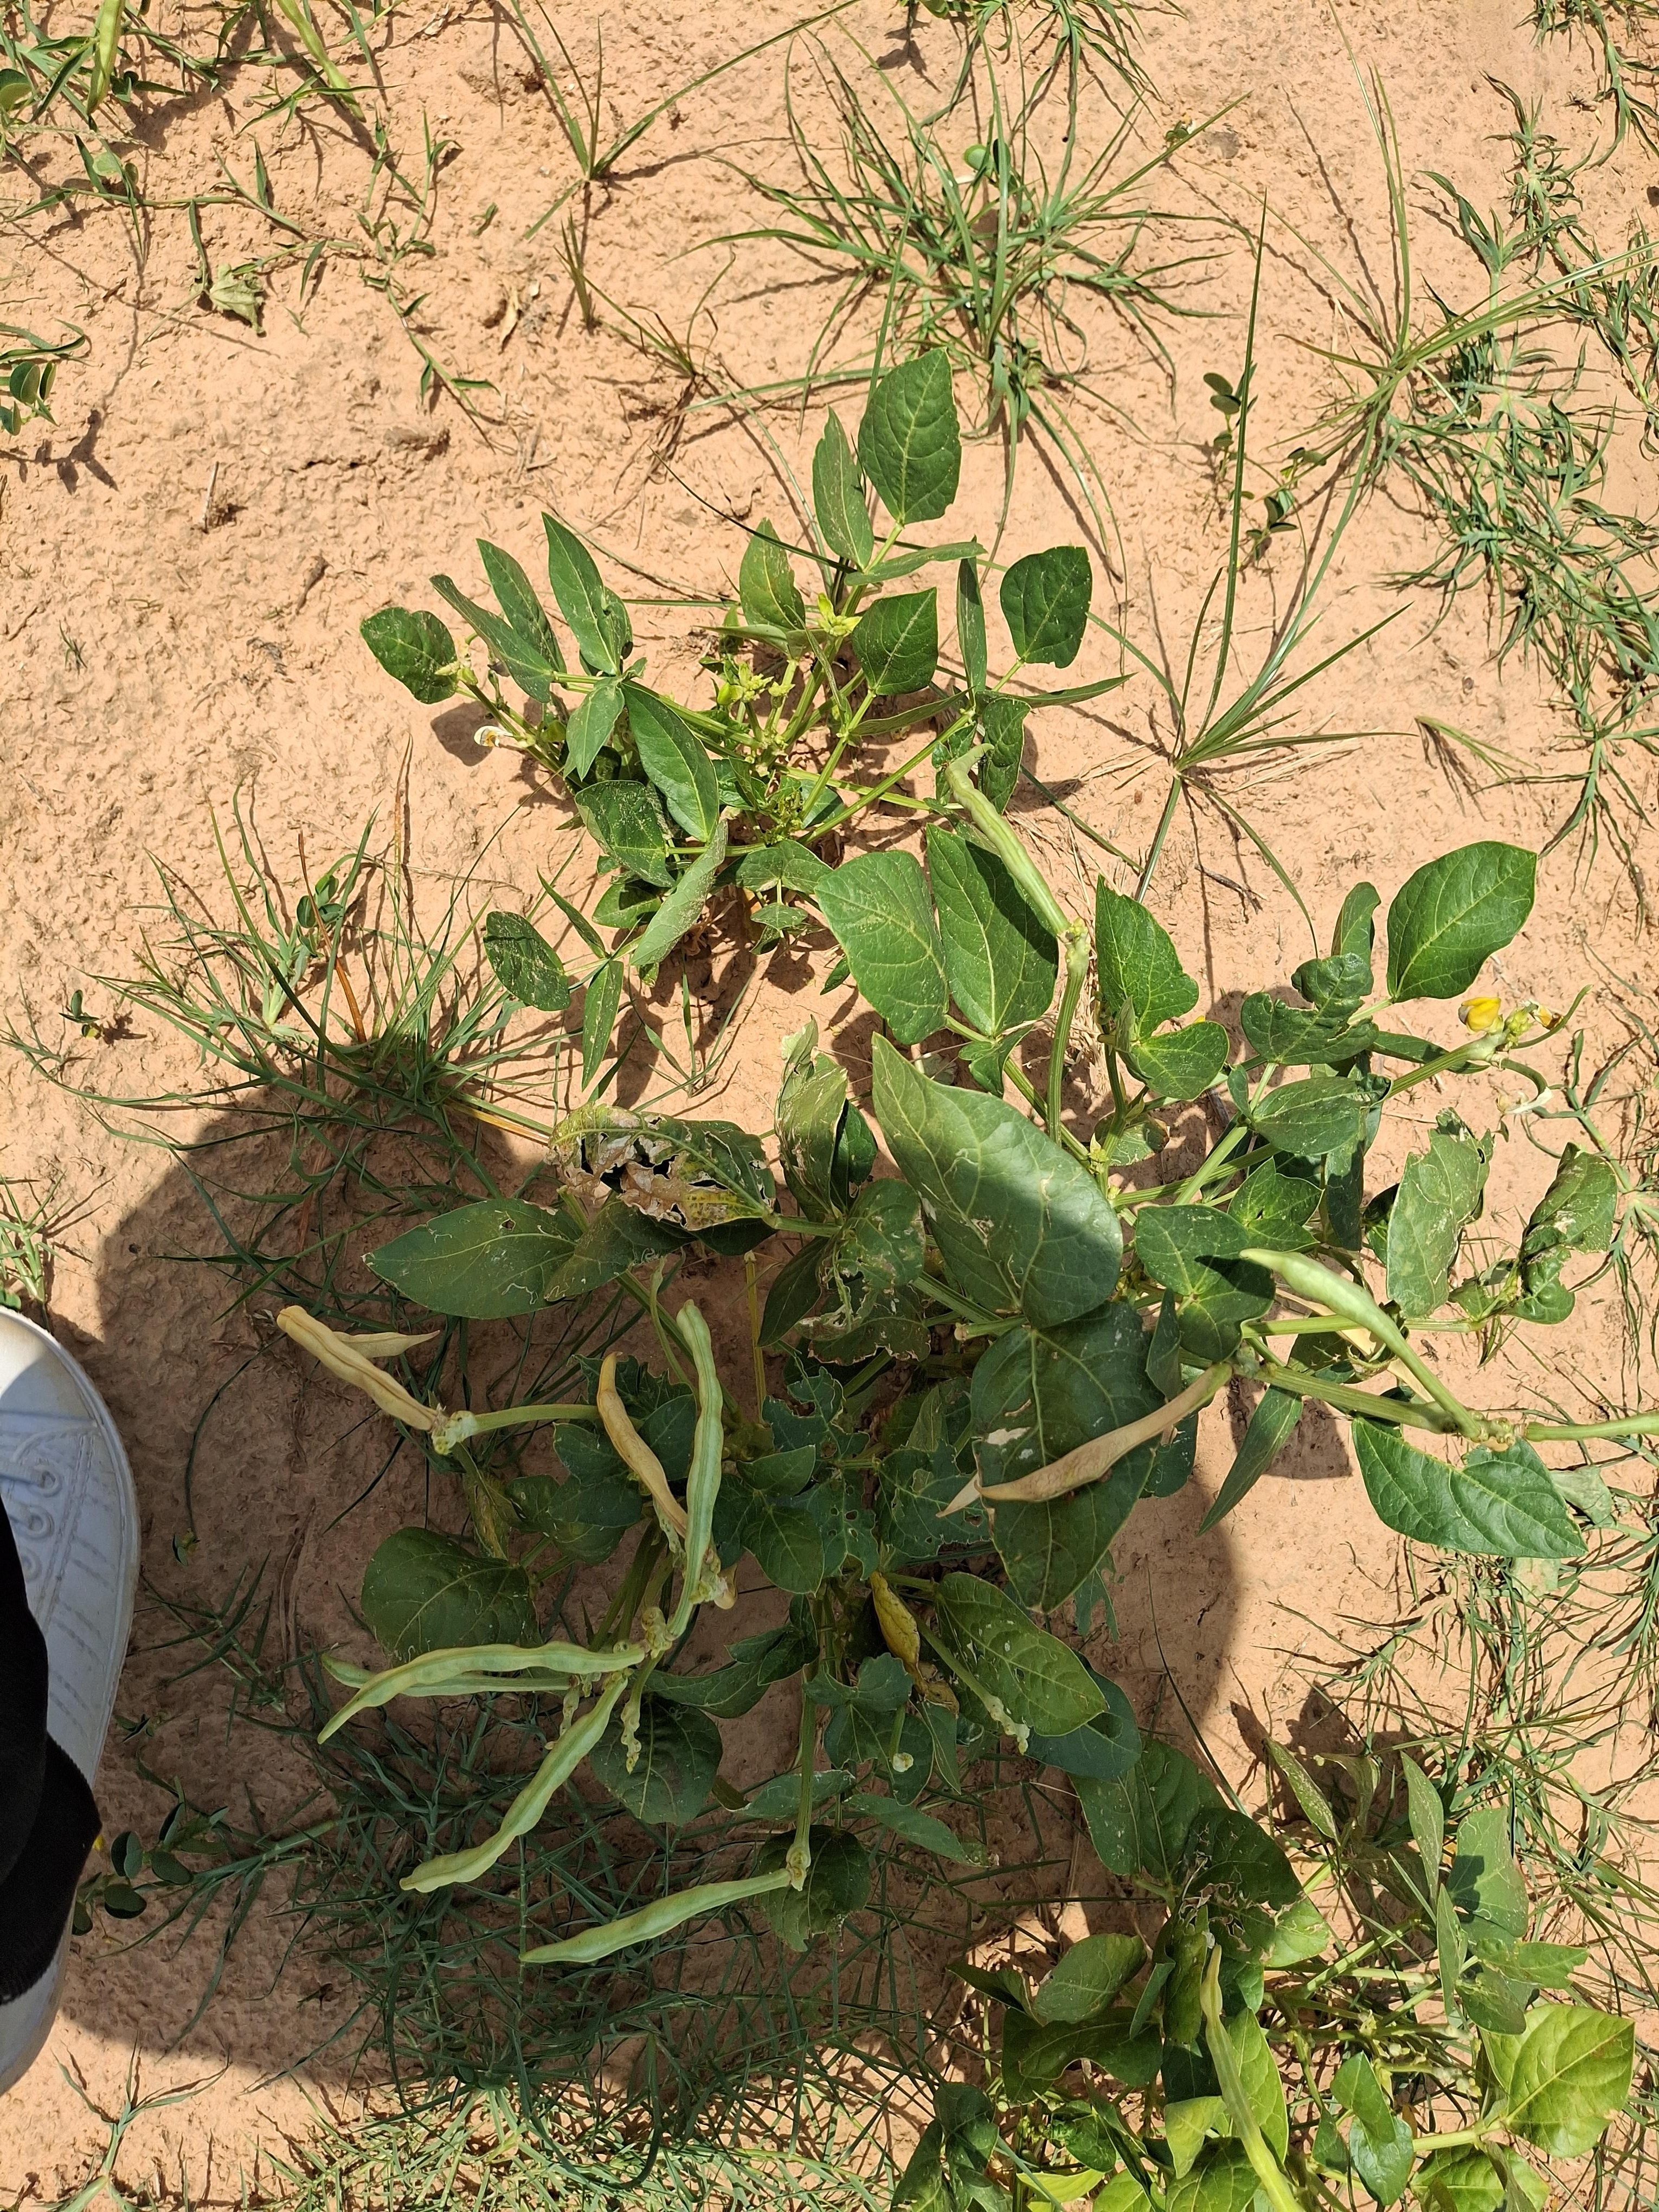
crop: cowpea
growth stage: harvest maturity
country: Nigeria
